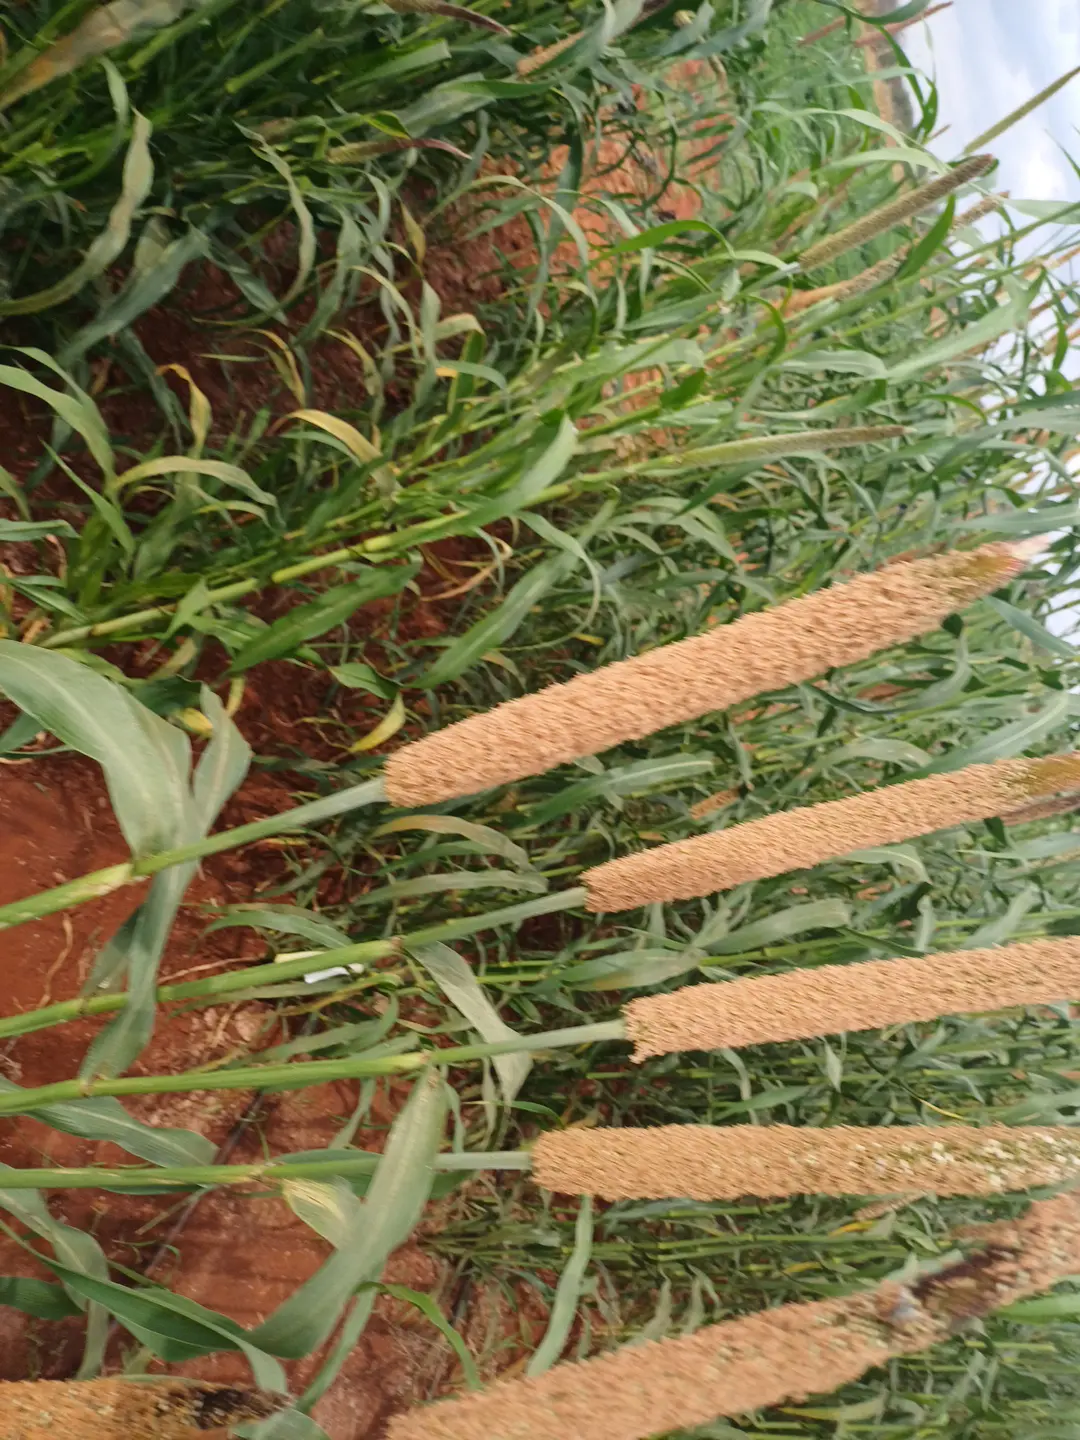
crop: pearl millet
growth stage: filling grain
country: Kenya
